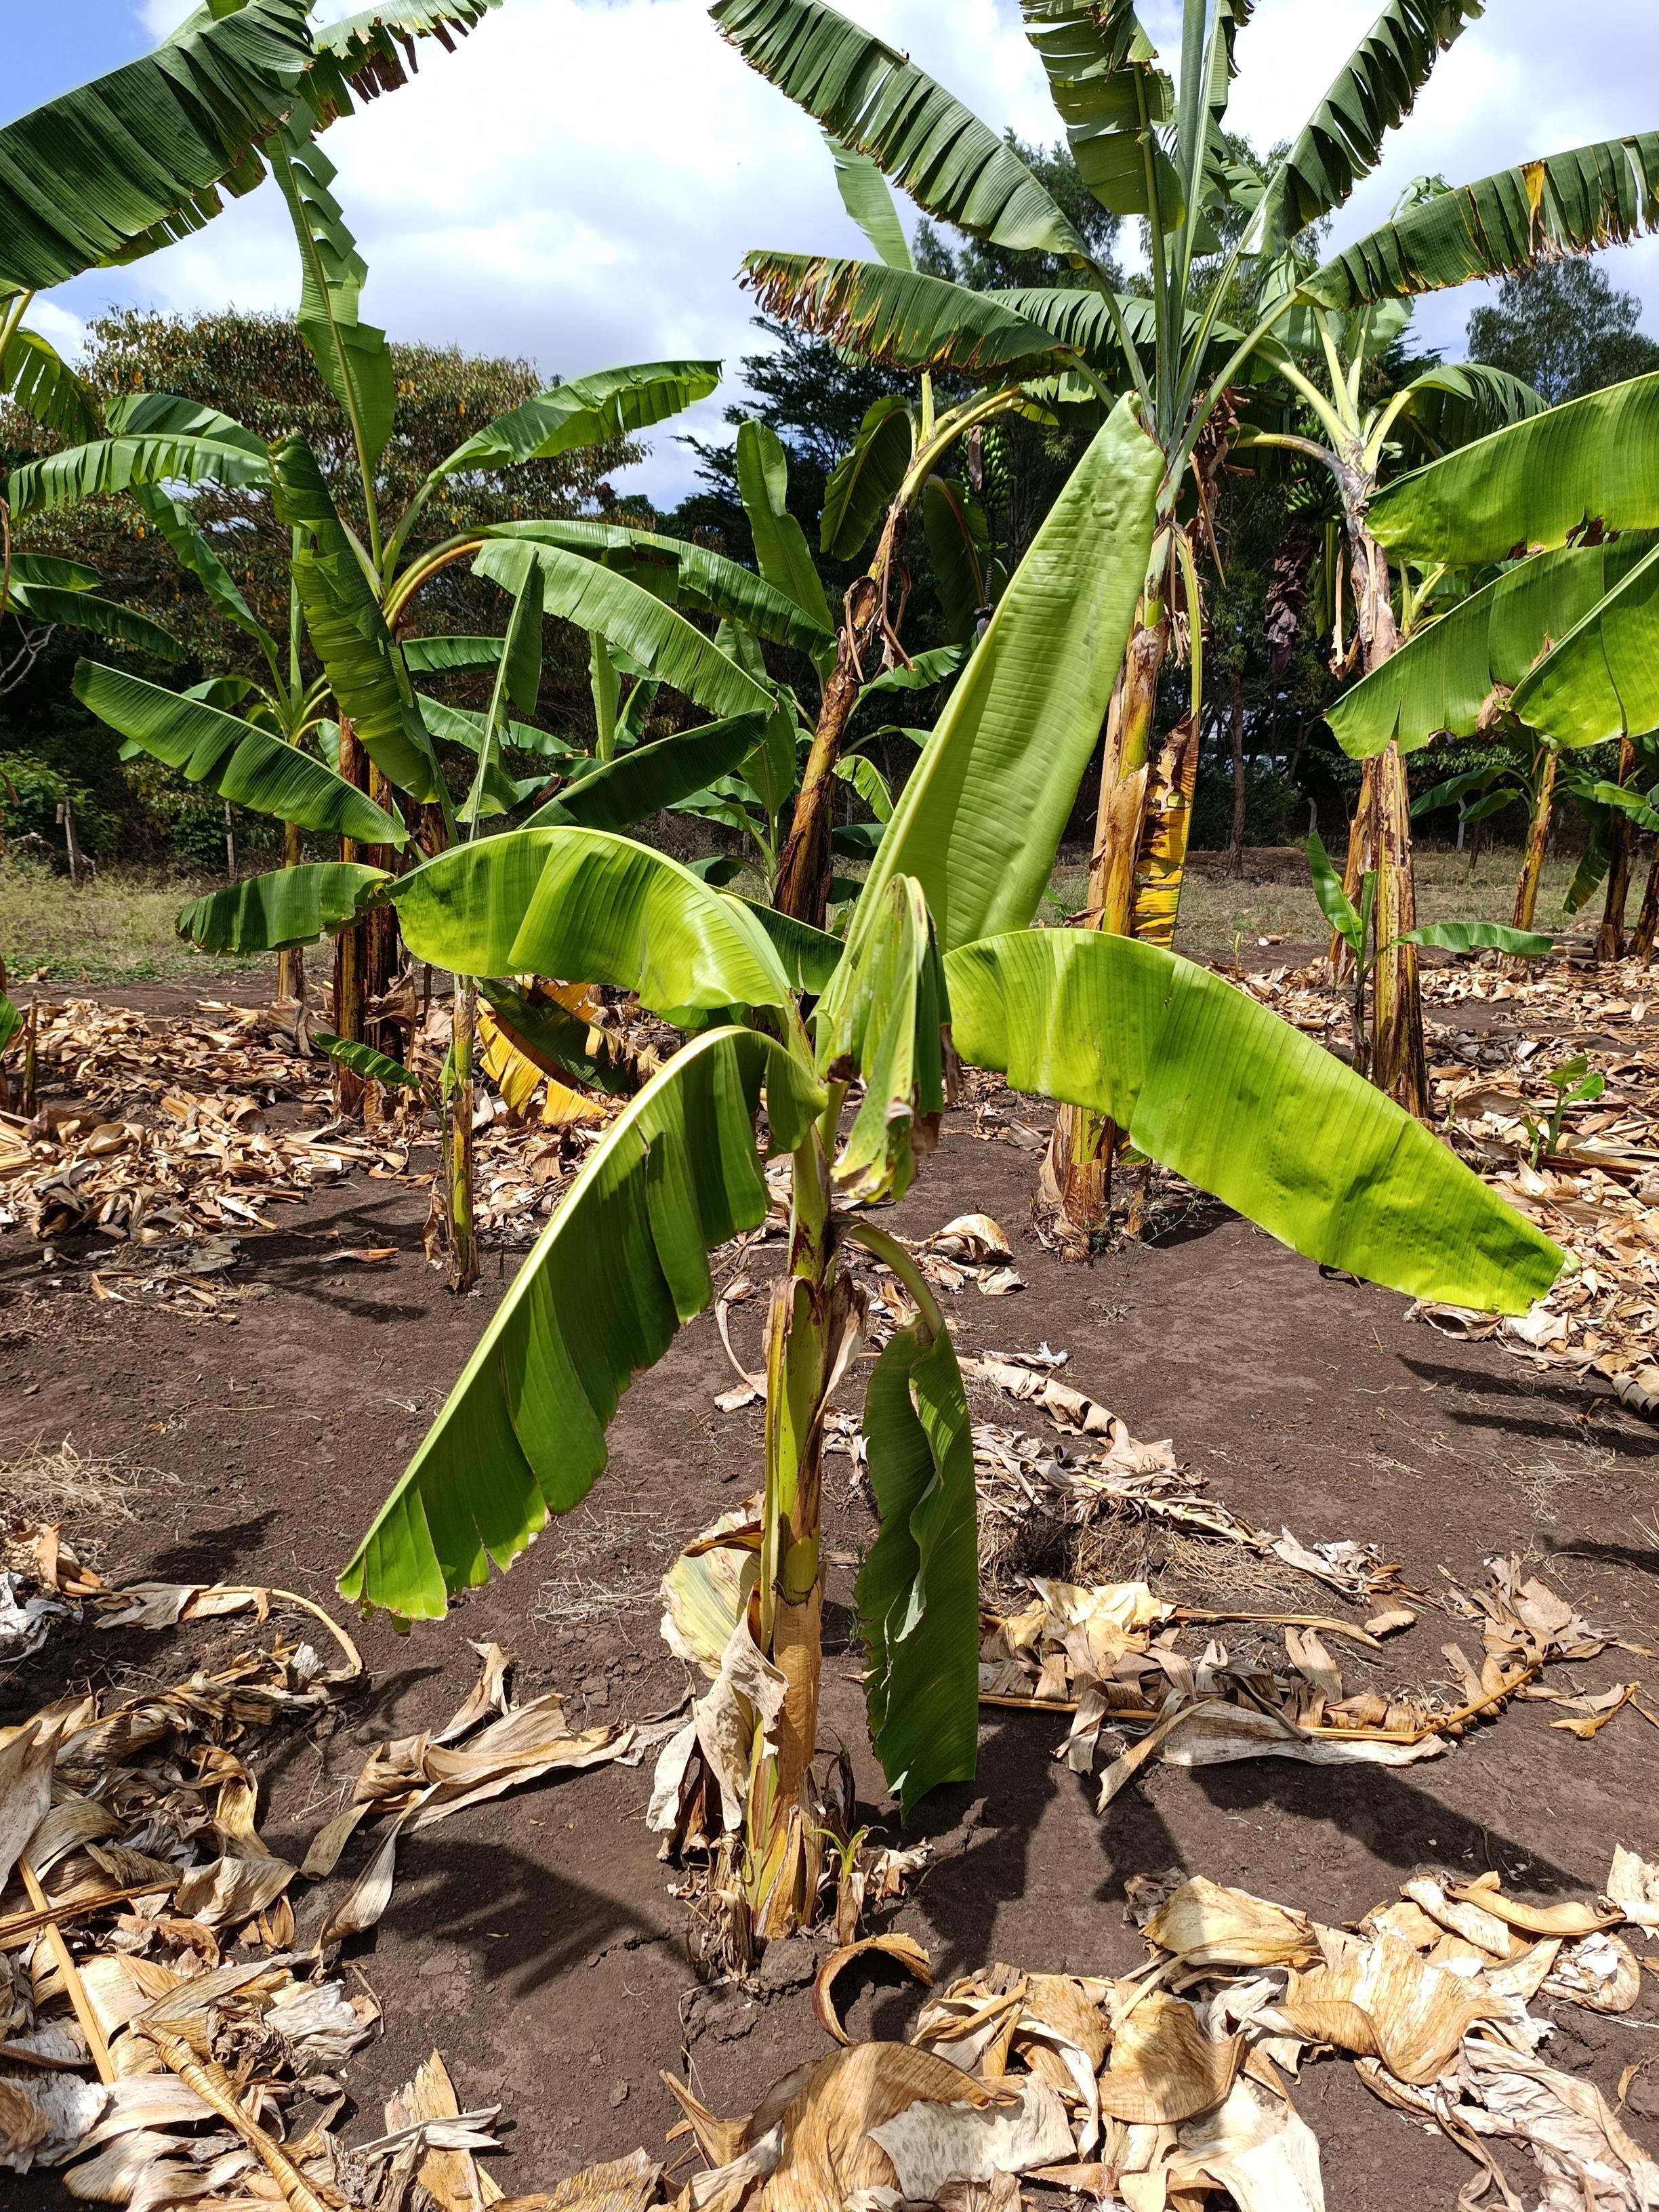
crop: banana
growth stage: vegetative
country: Tanzania
